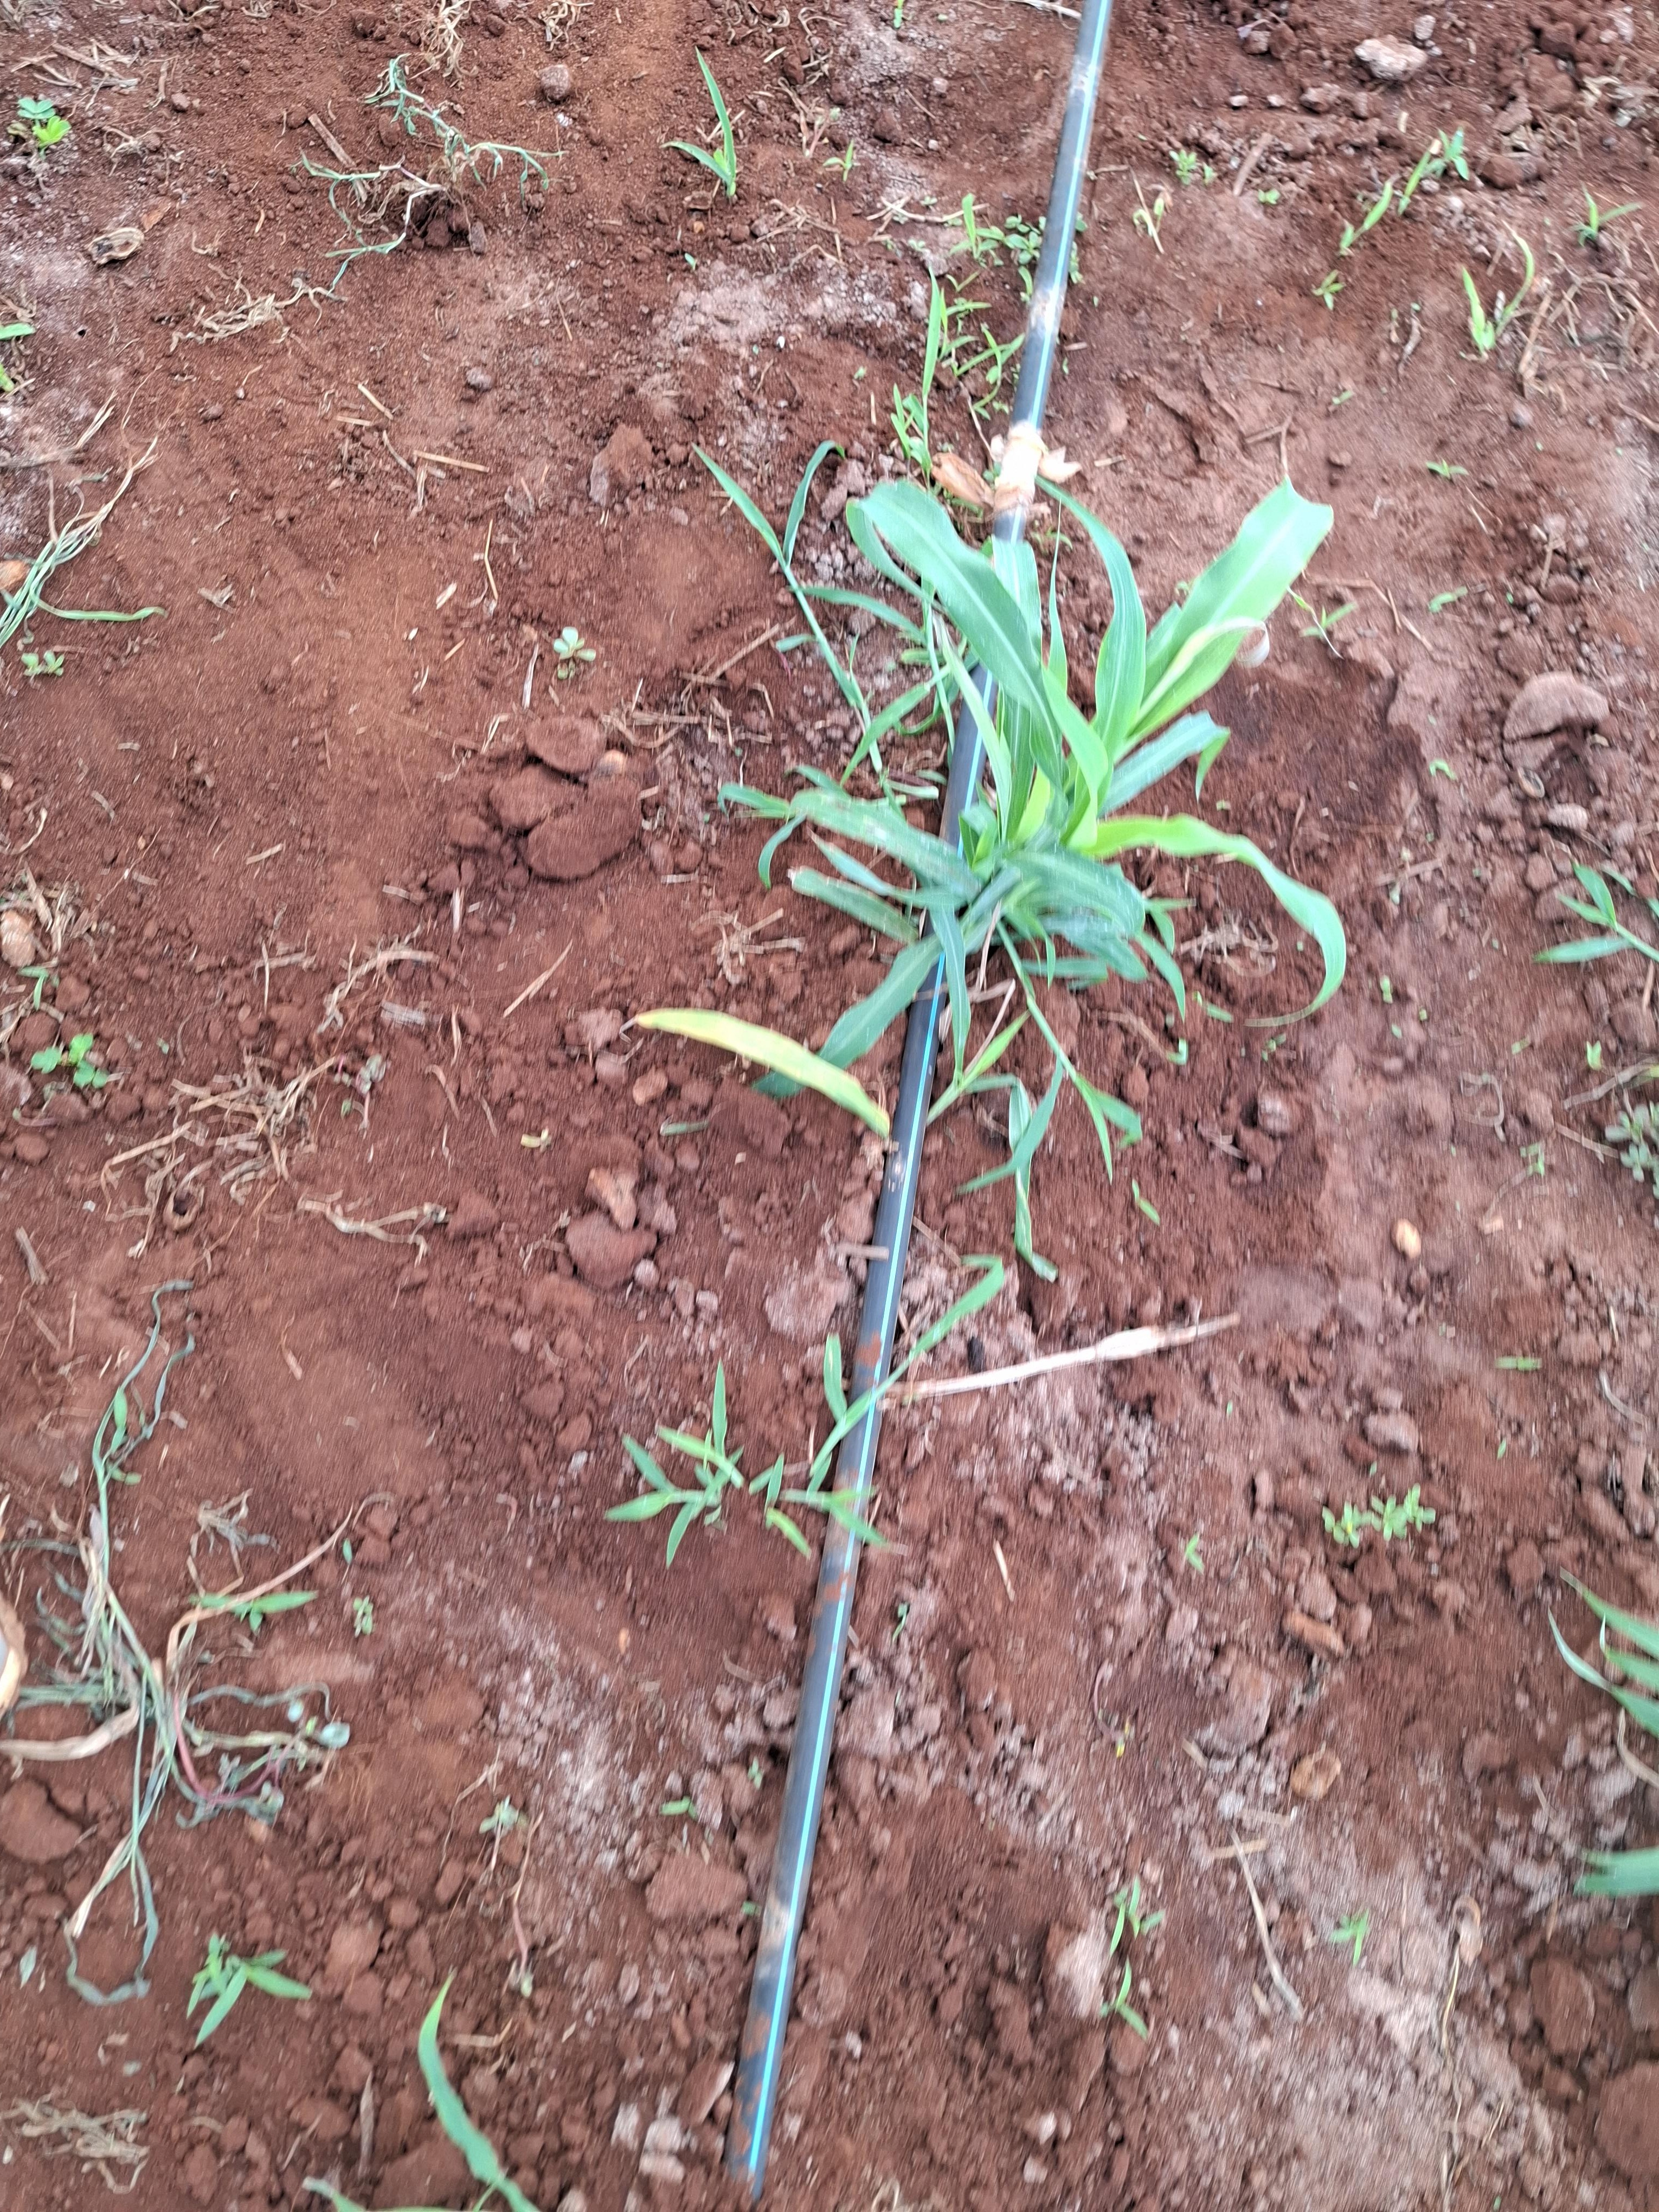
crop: sorghum
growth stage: elongation stem
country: Kenya
